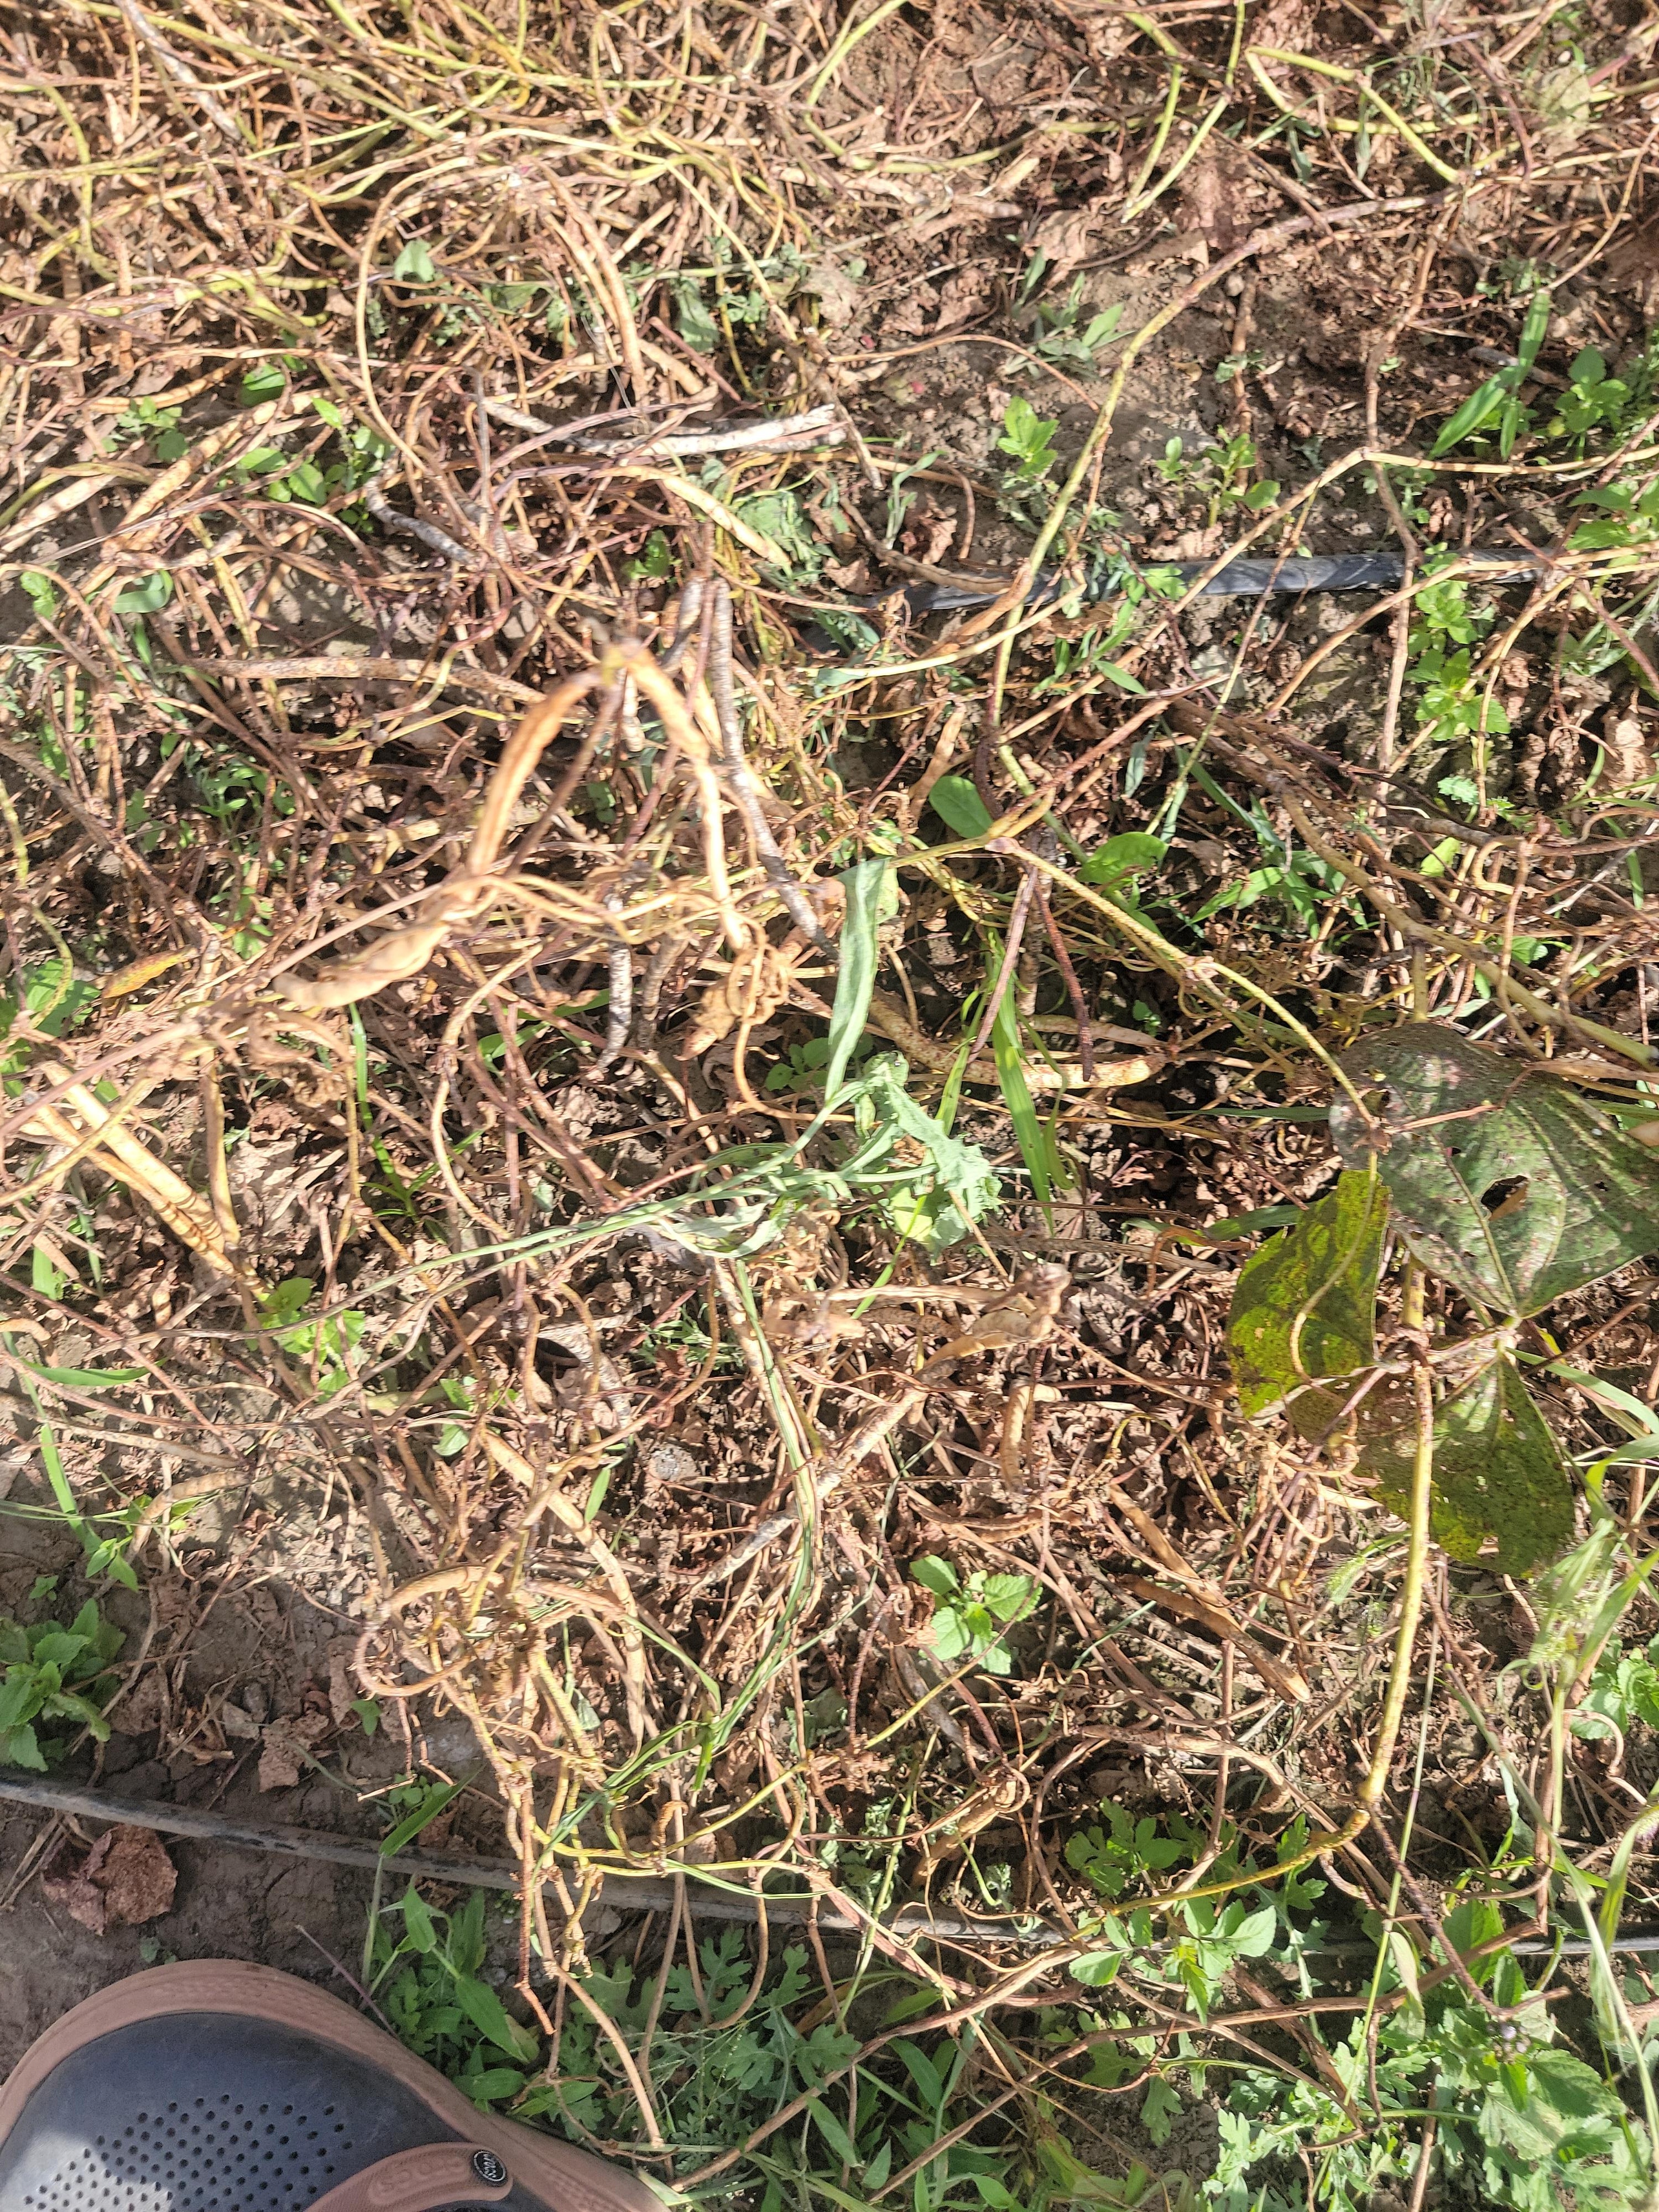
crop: cowpea
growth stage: development pod
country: Tanzania
